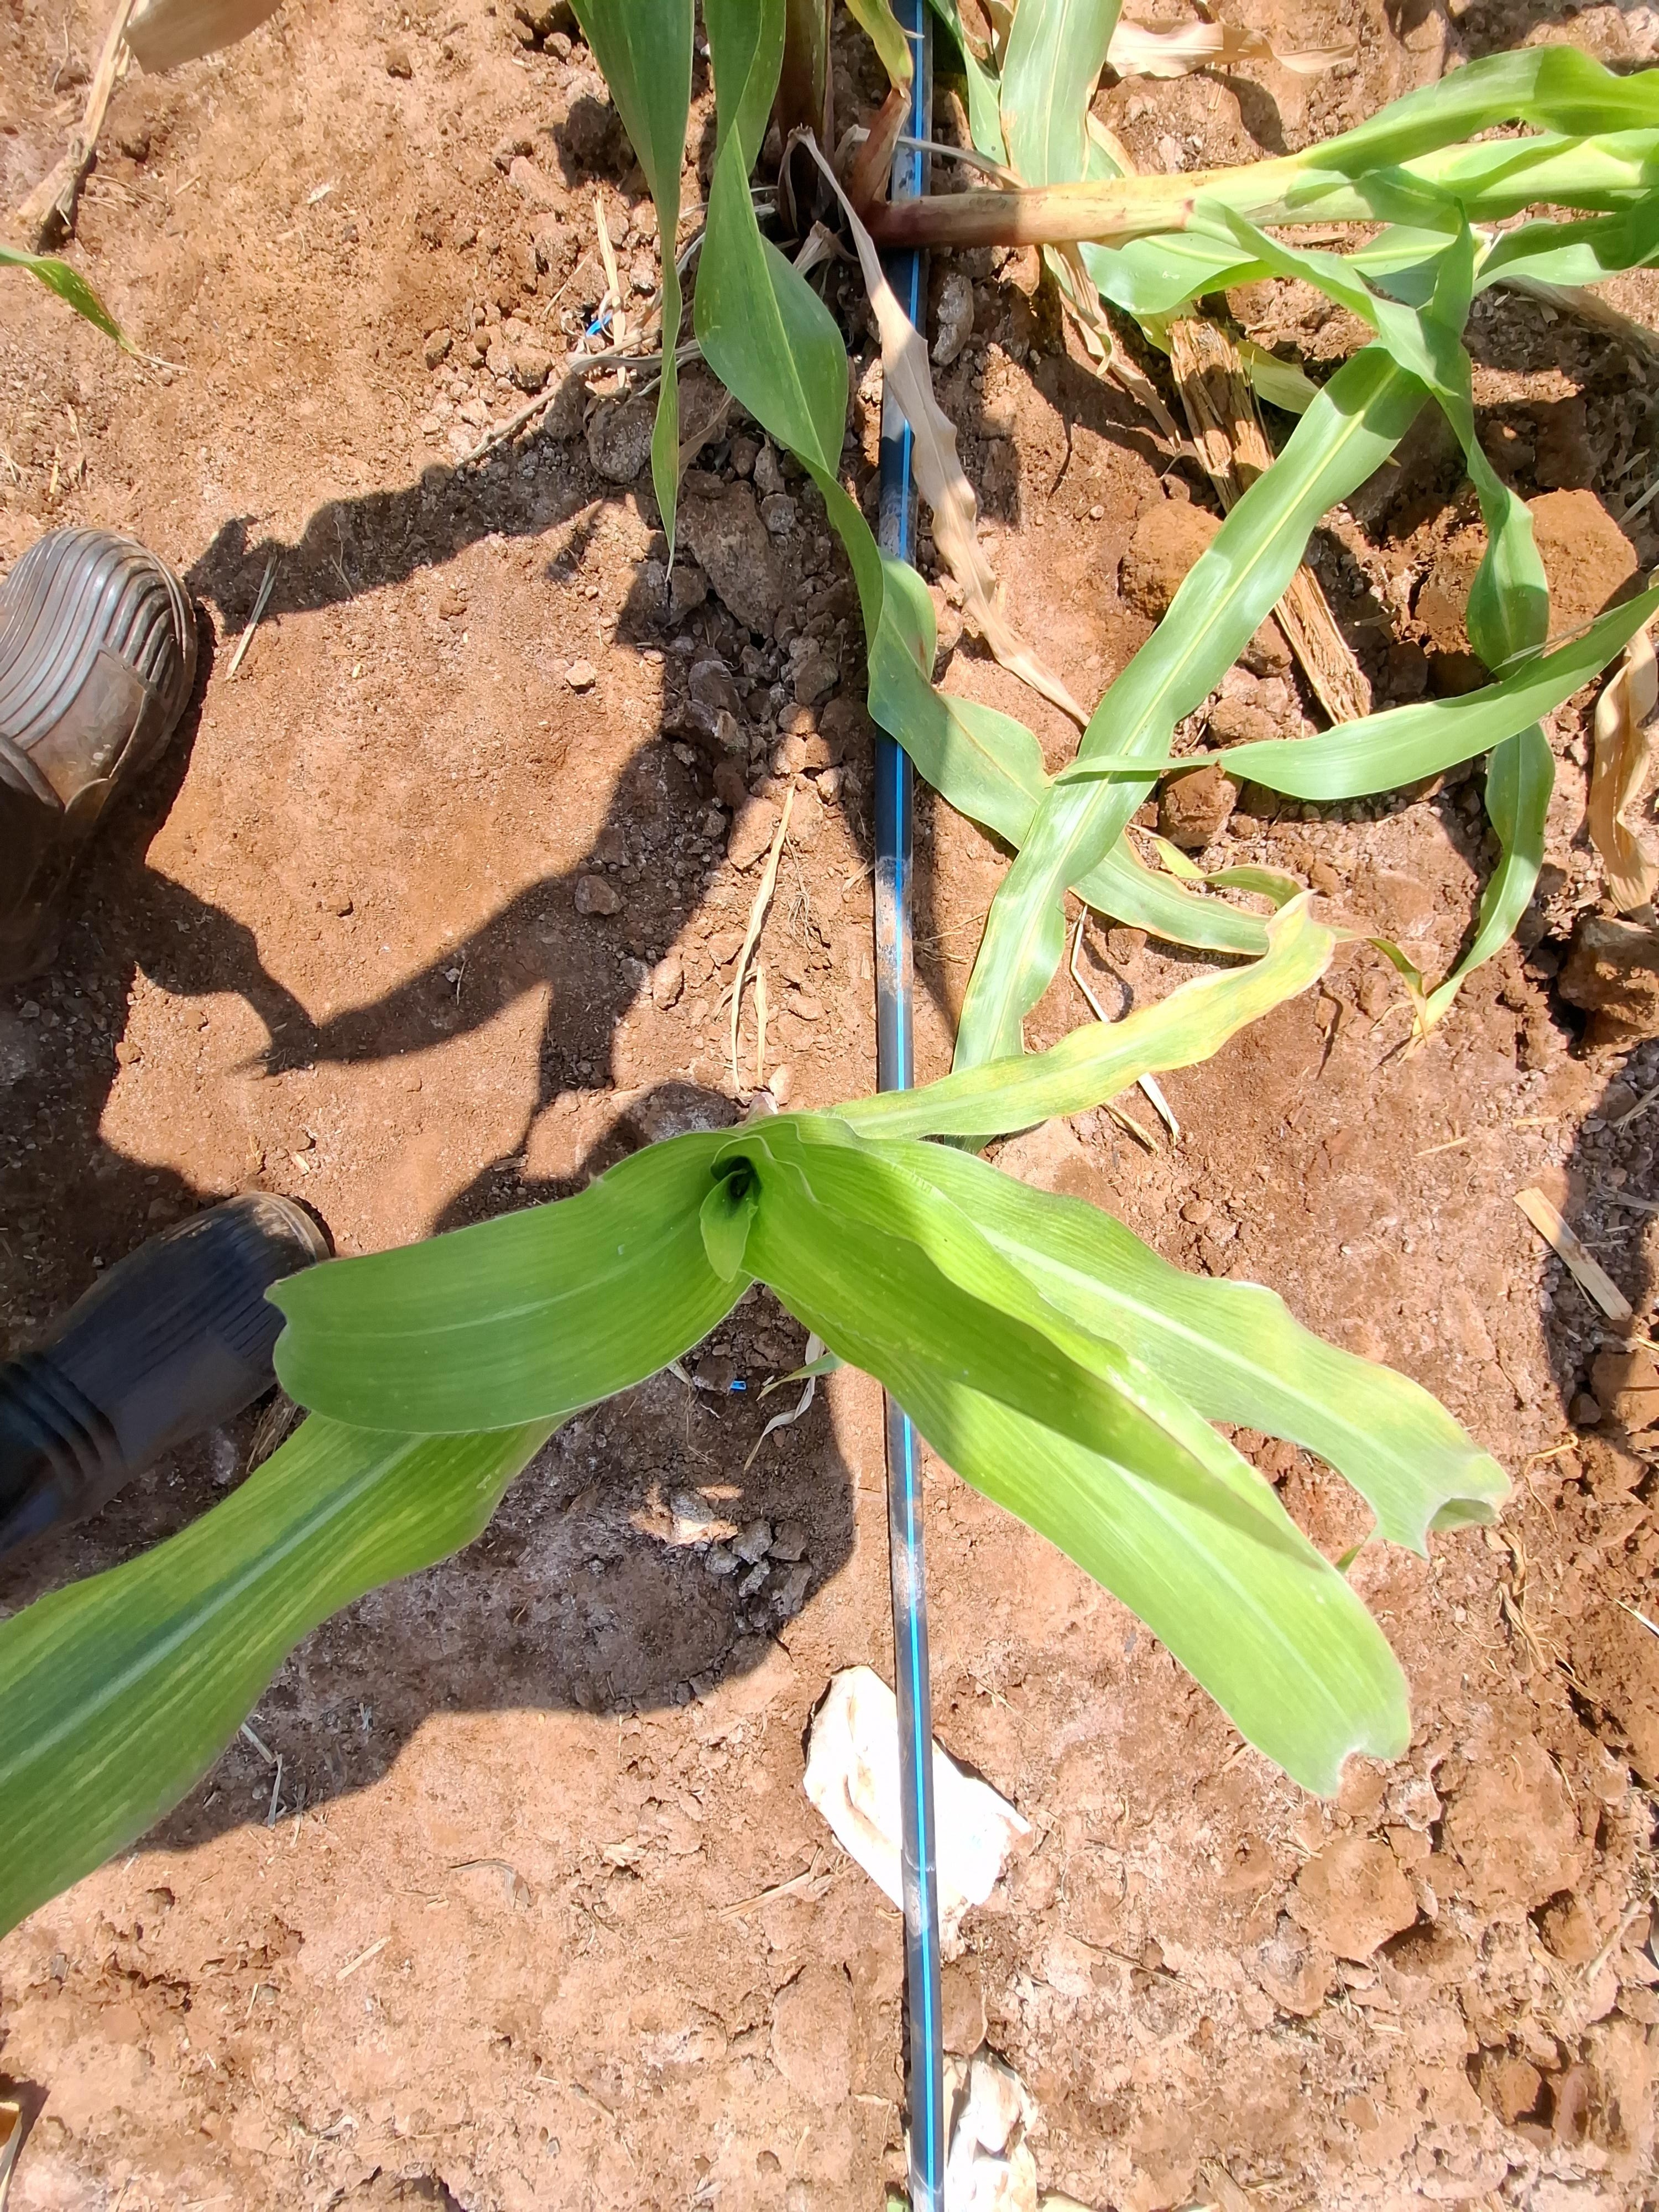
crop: maize
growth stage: flowering
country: Kenya
